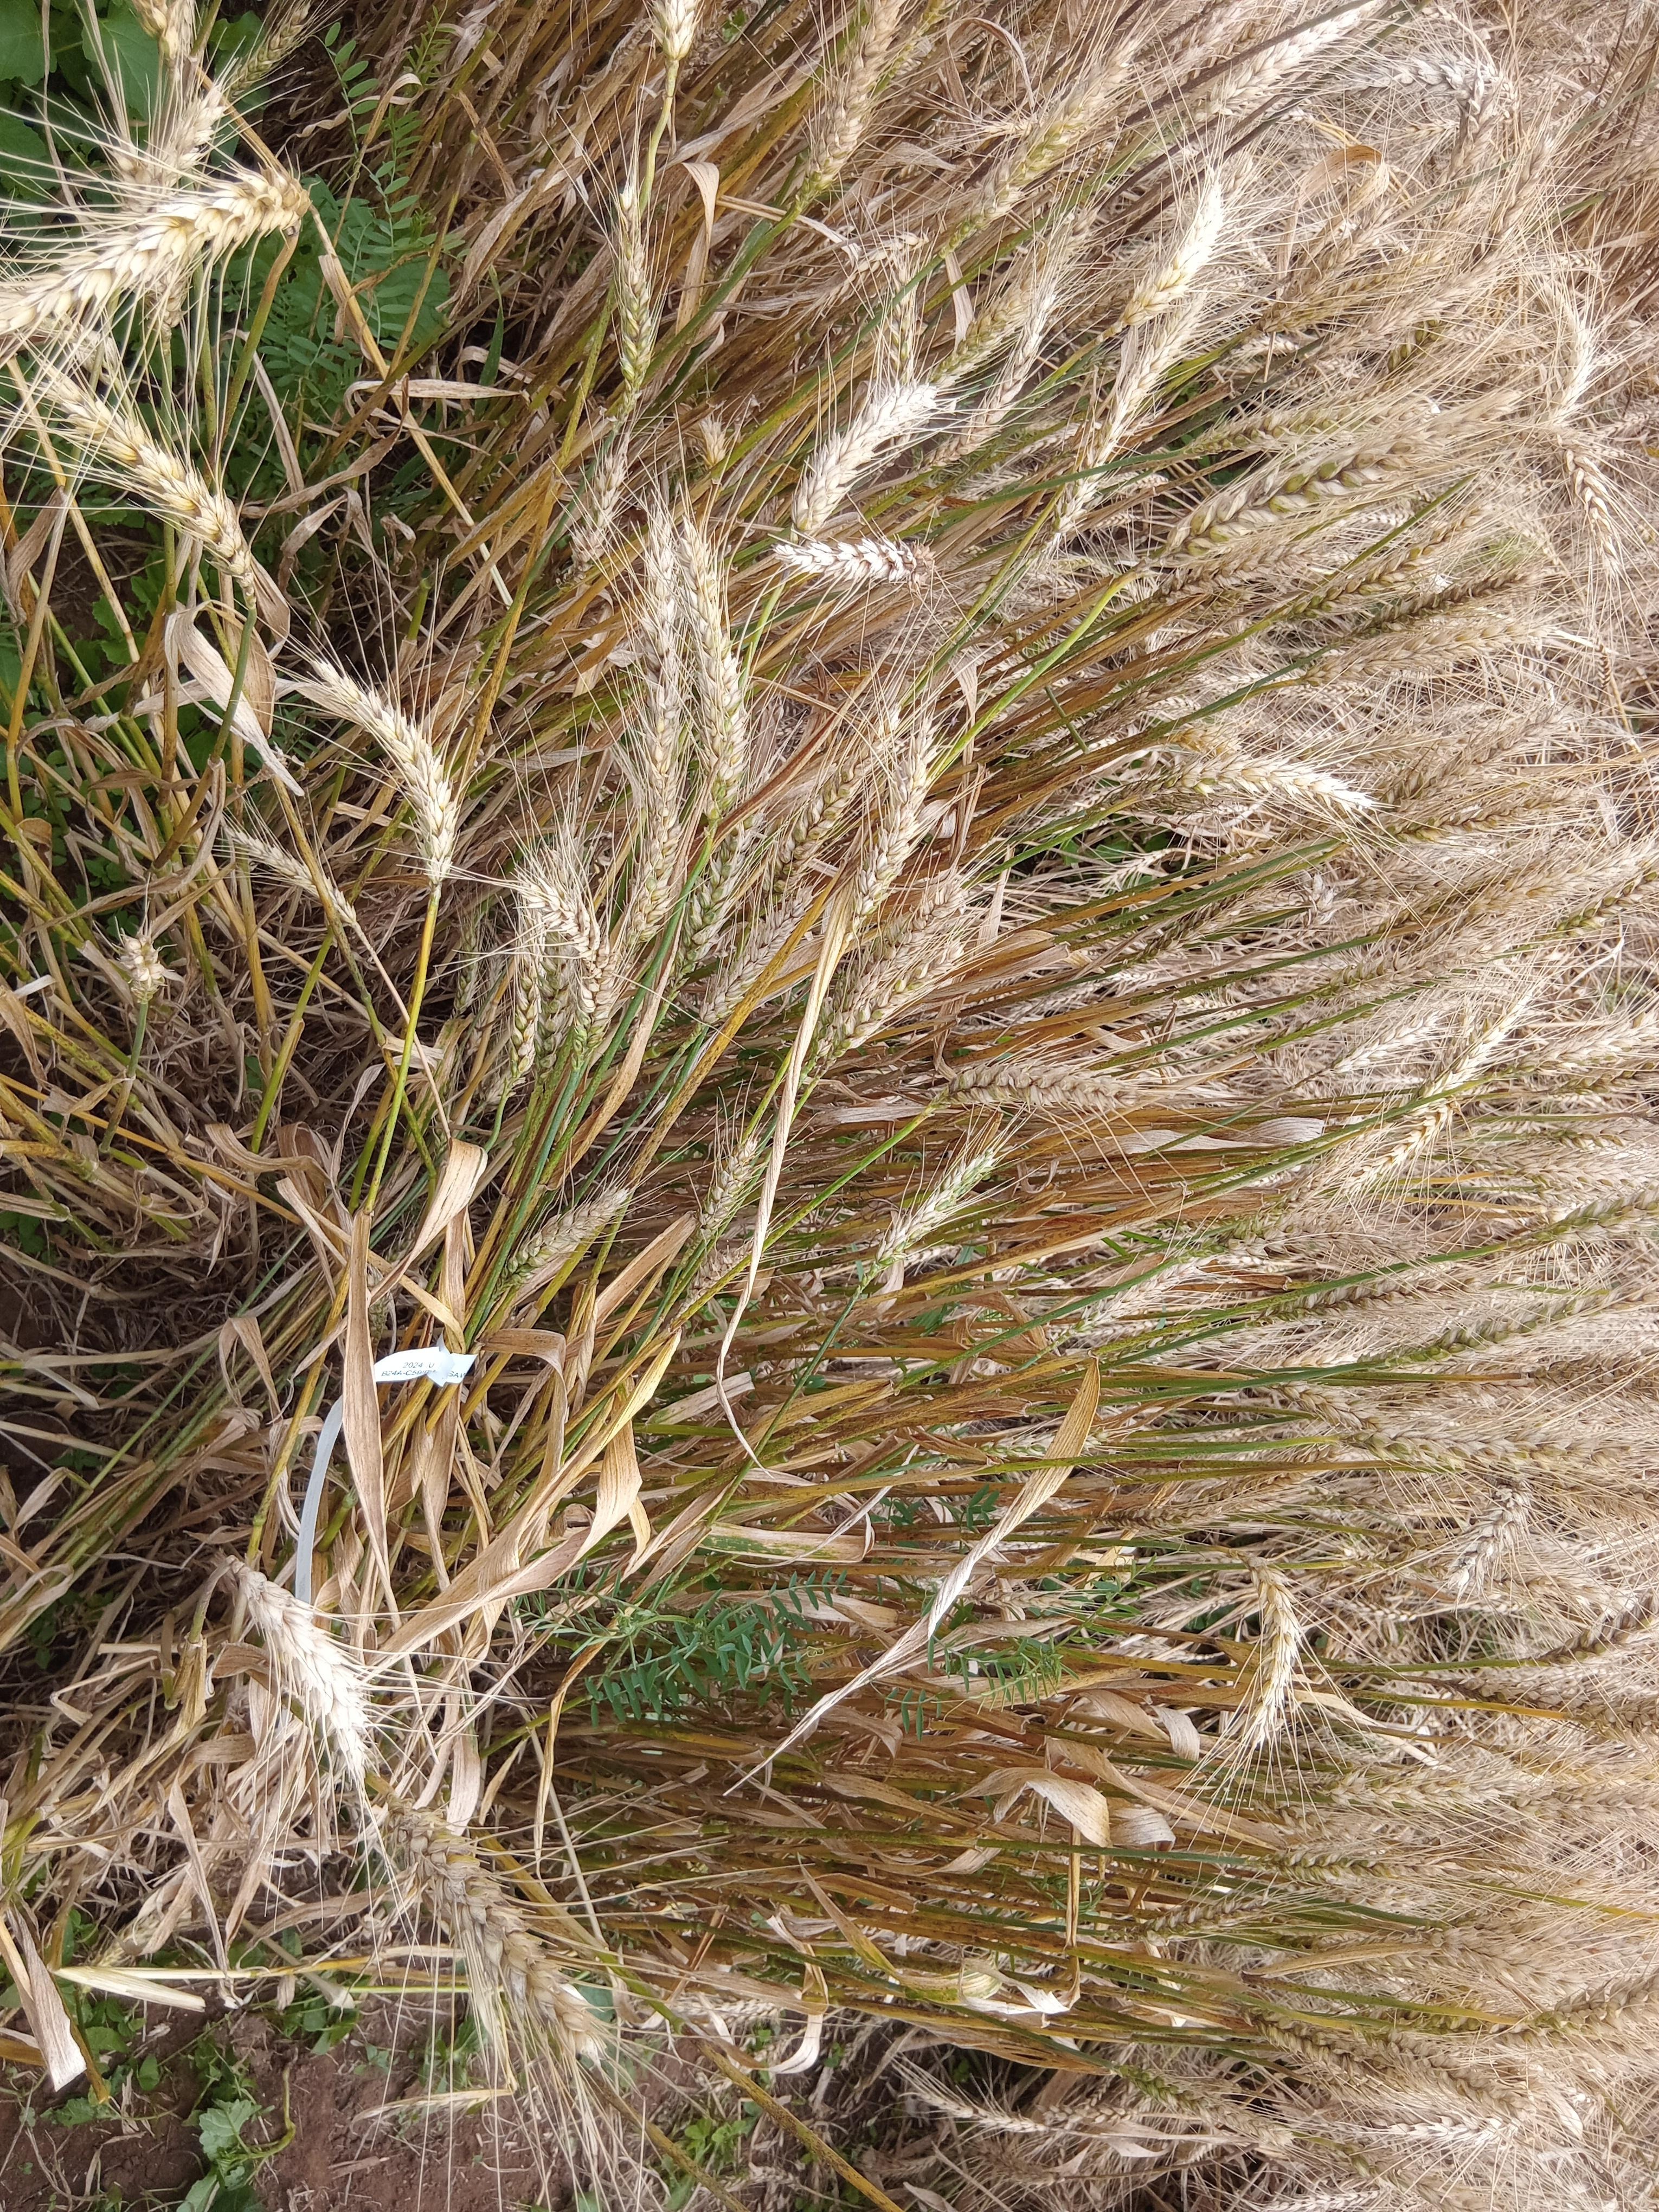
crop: wheat
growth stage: maturity
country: Kenya
